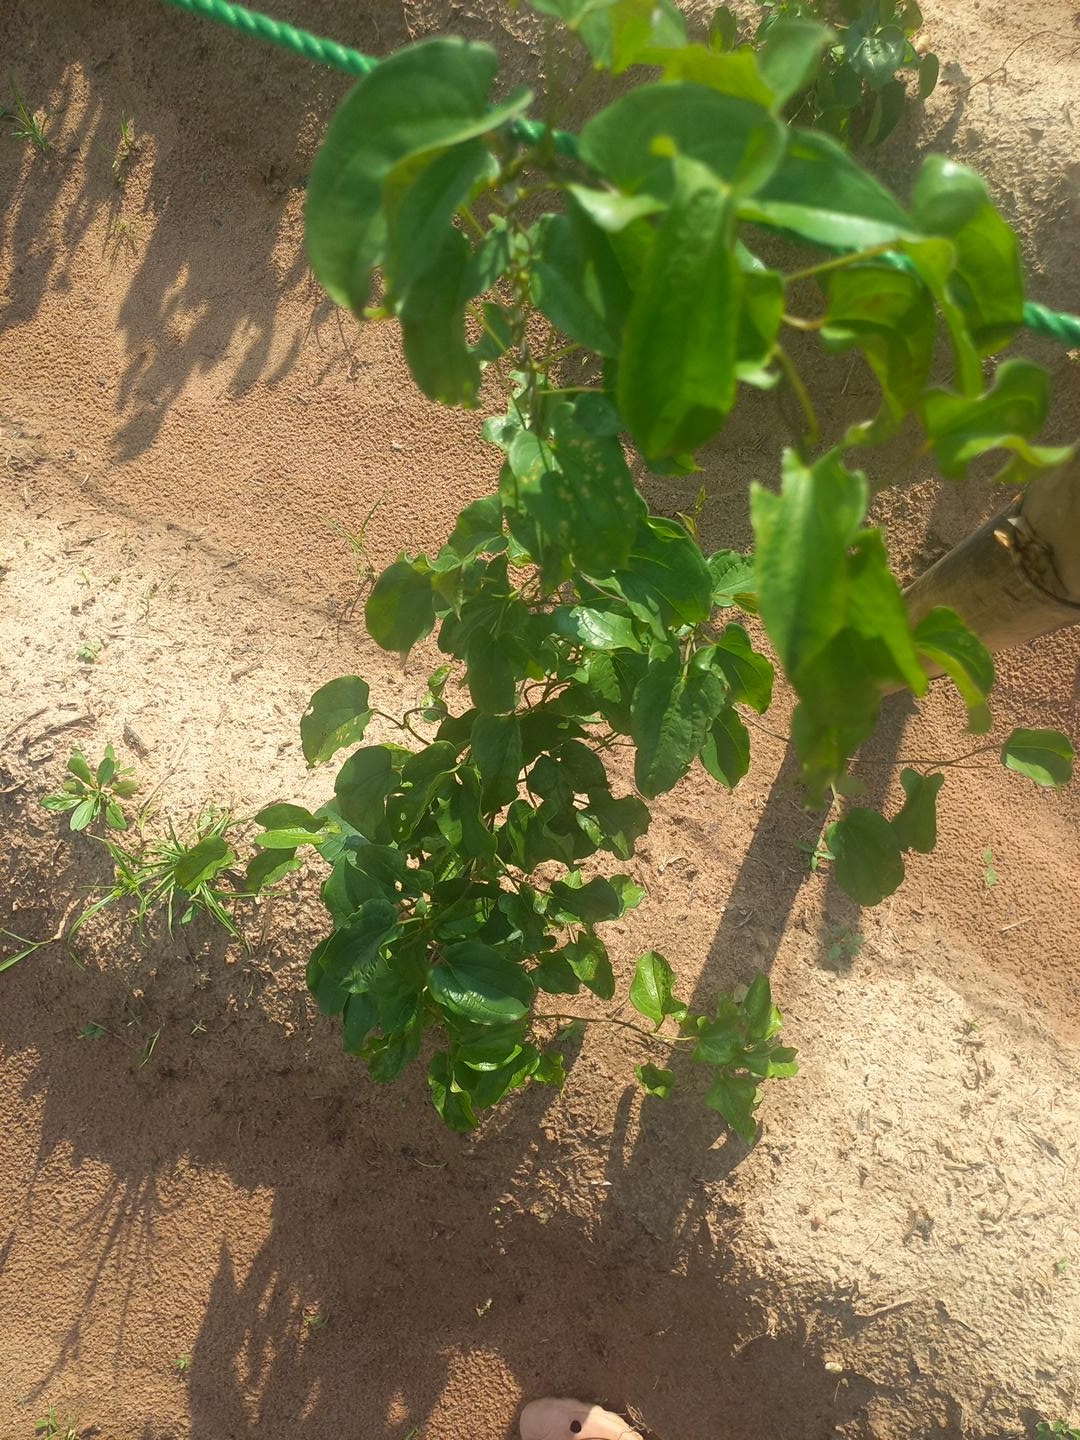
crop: yam
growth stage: vegetative
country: Nigeria
